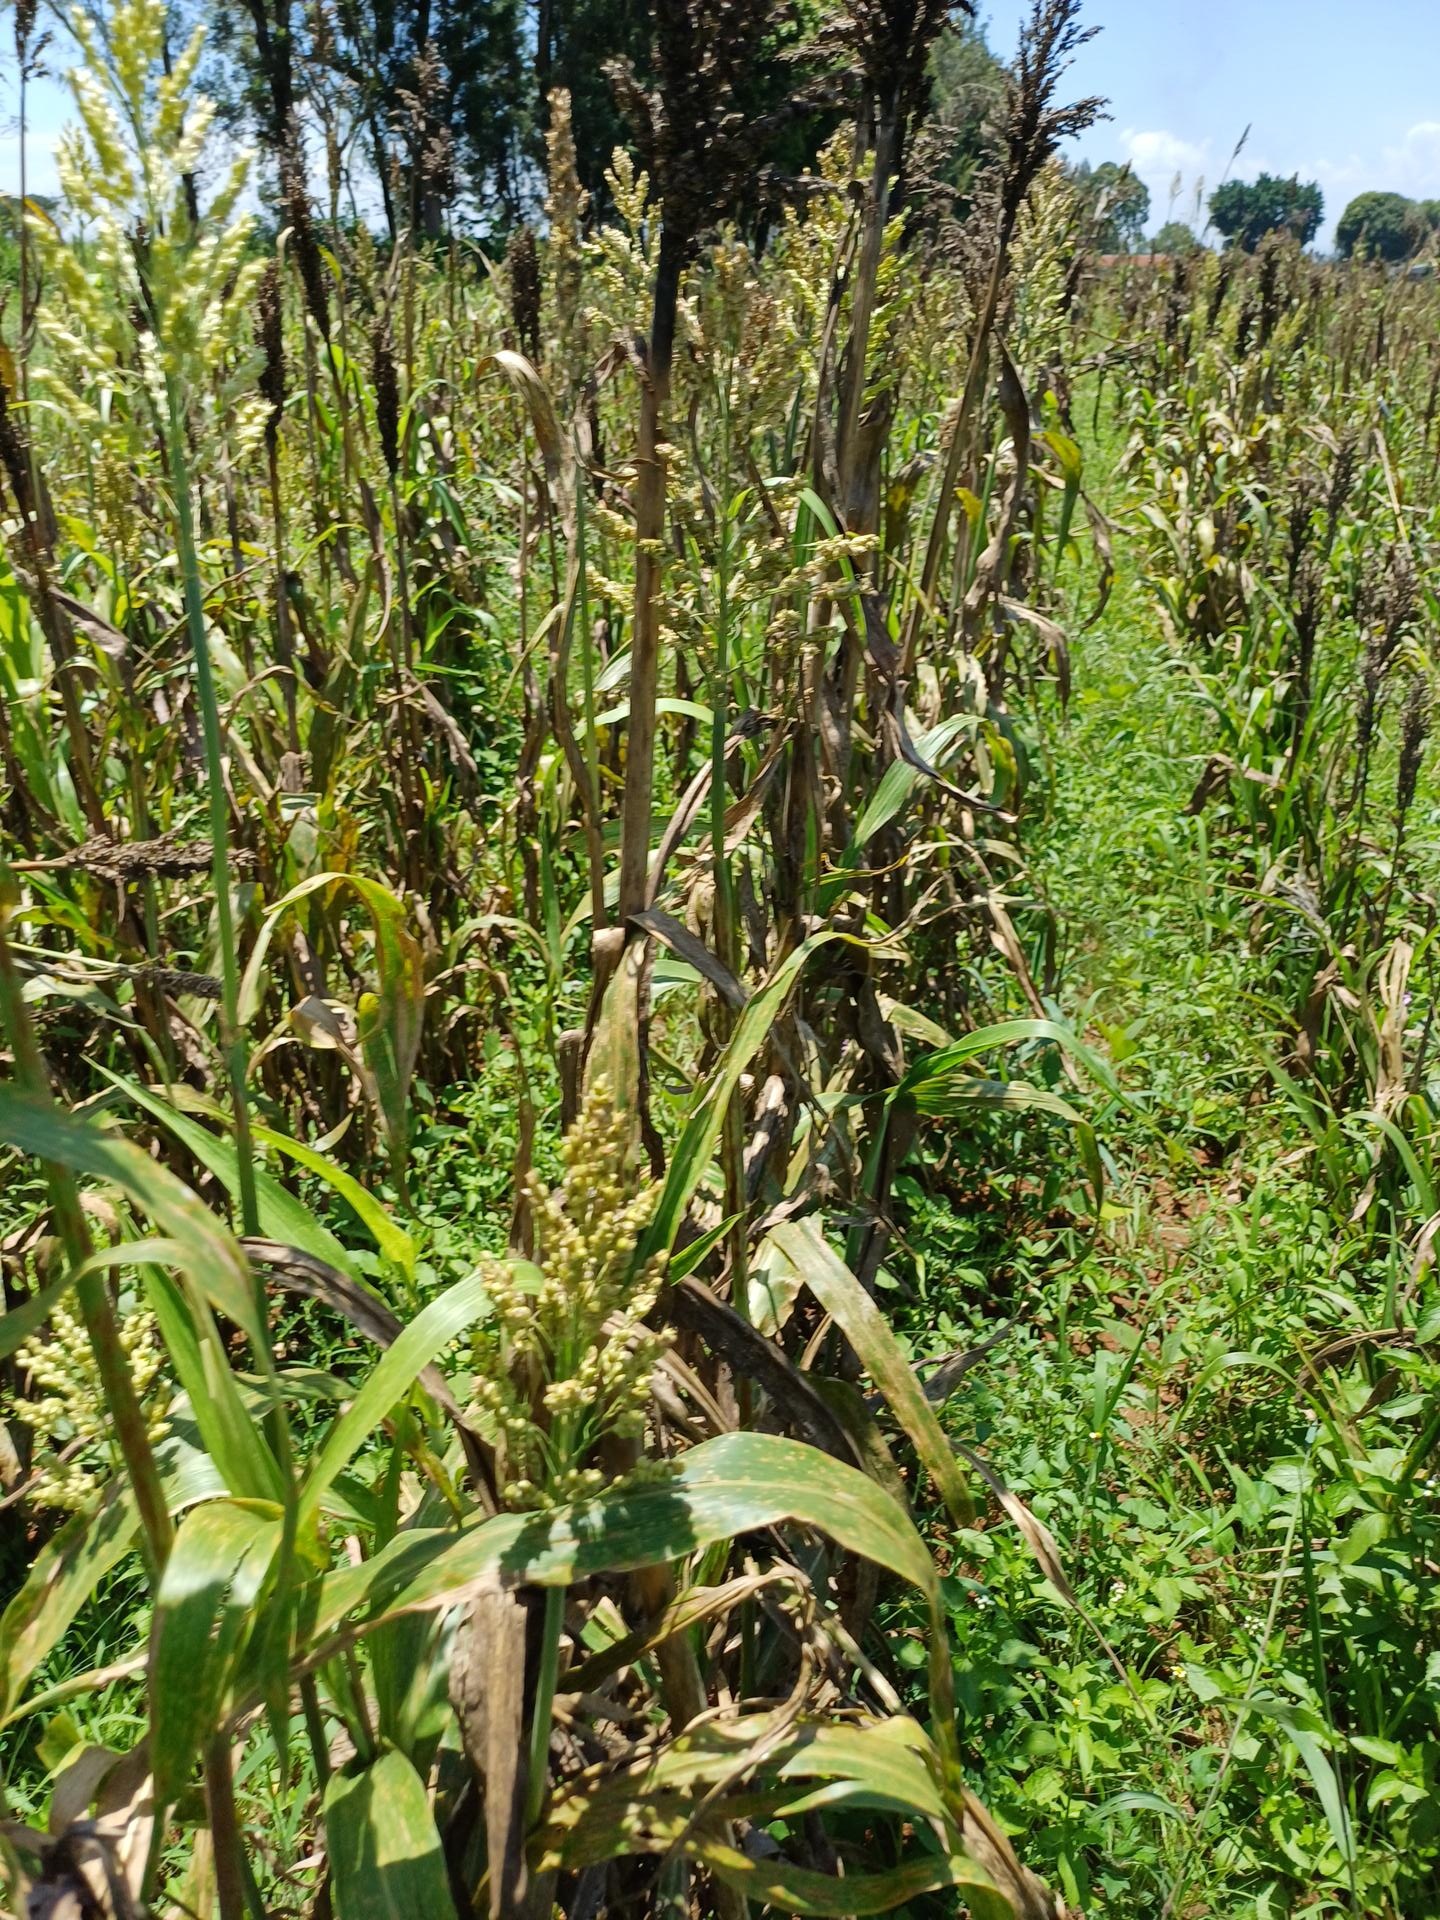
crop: sorghum
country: Kenya
